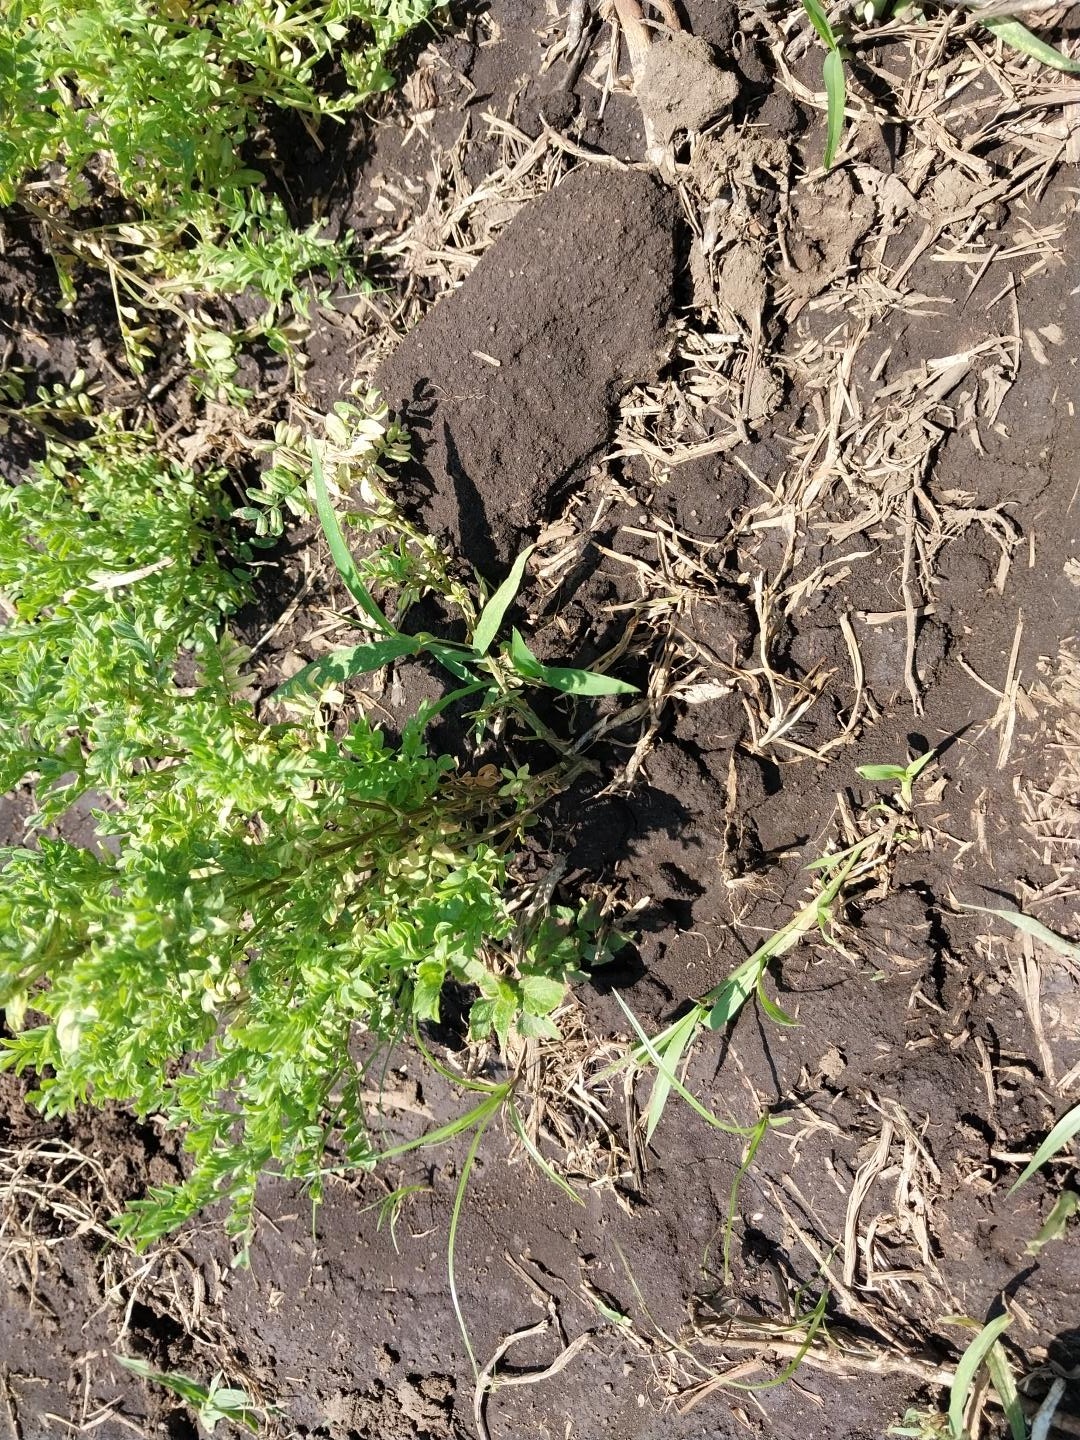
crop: lentil
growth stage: flowering
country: Tanzania
